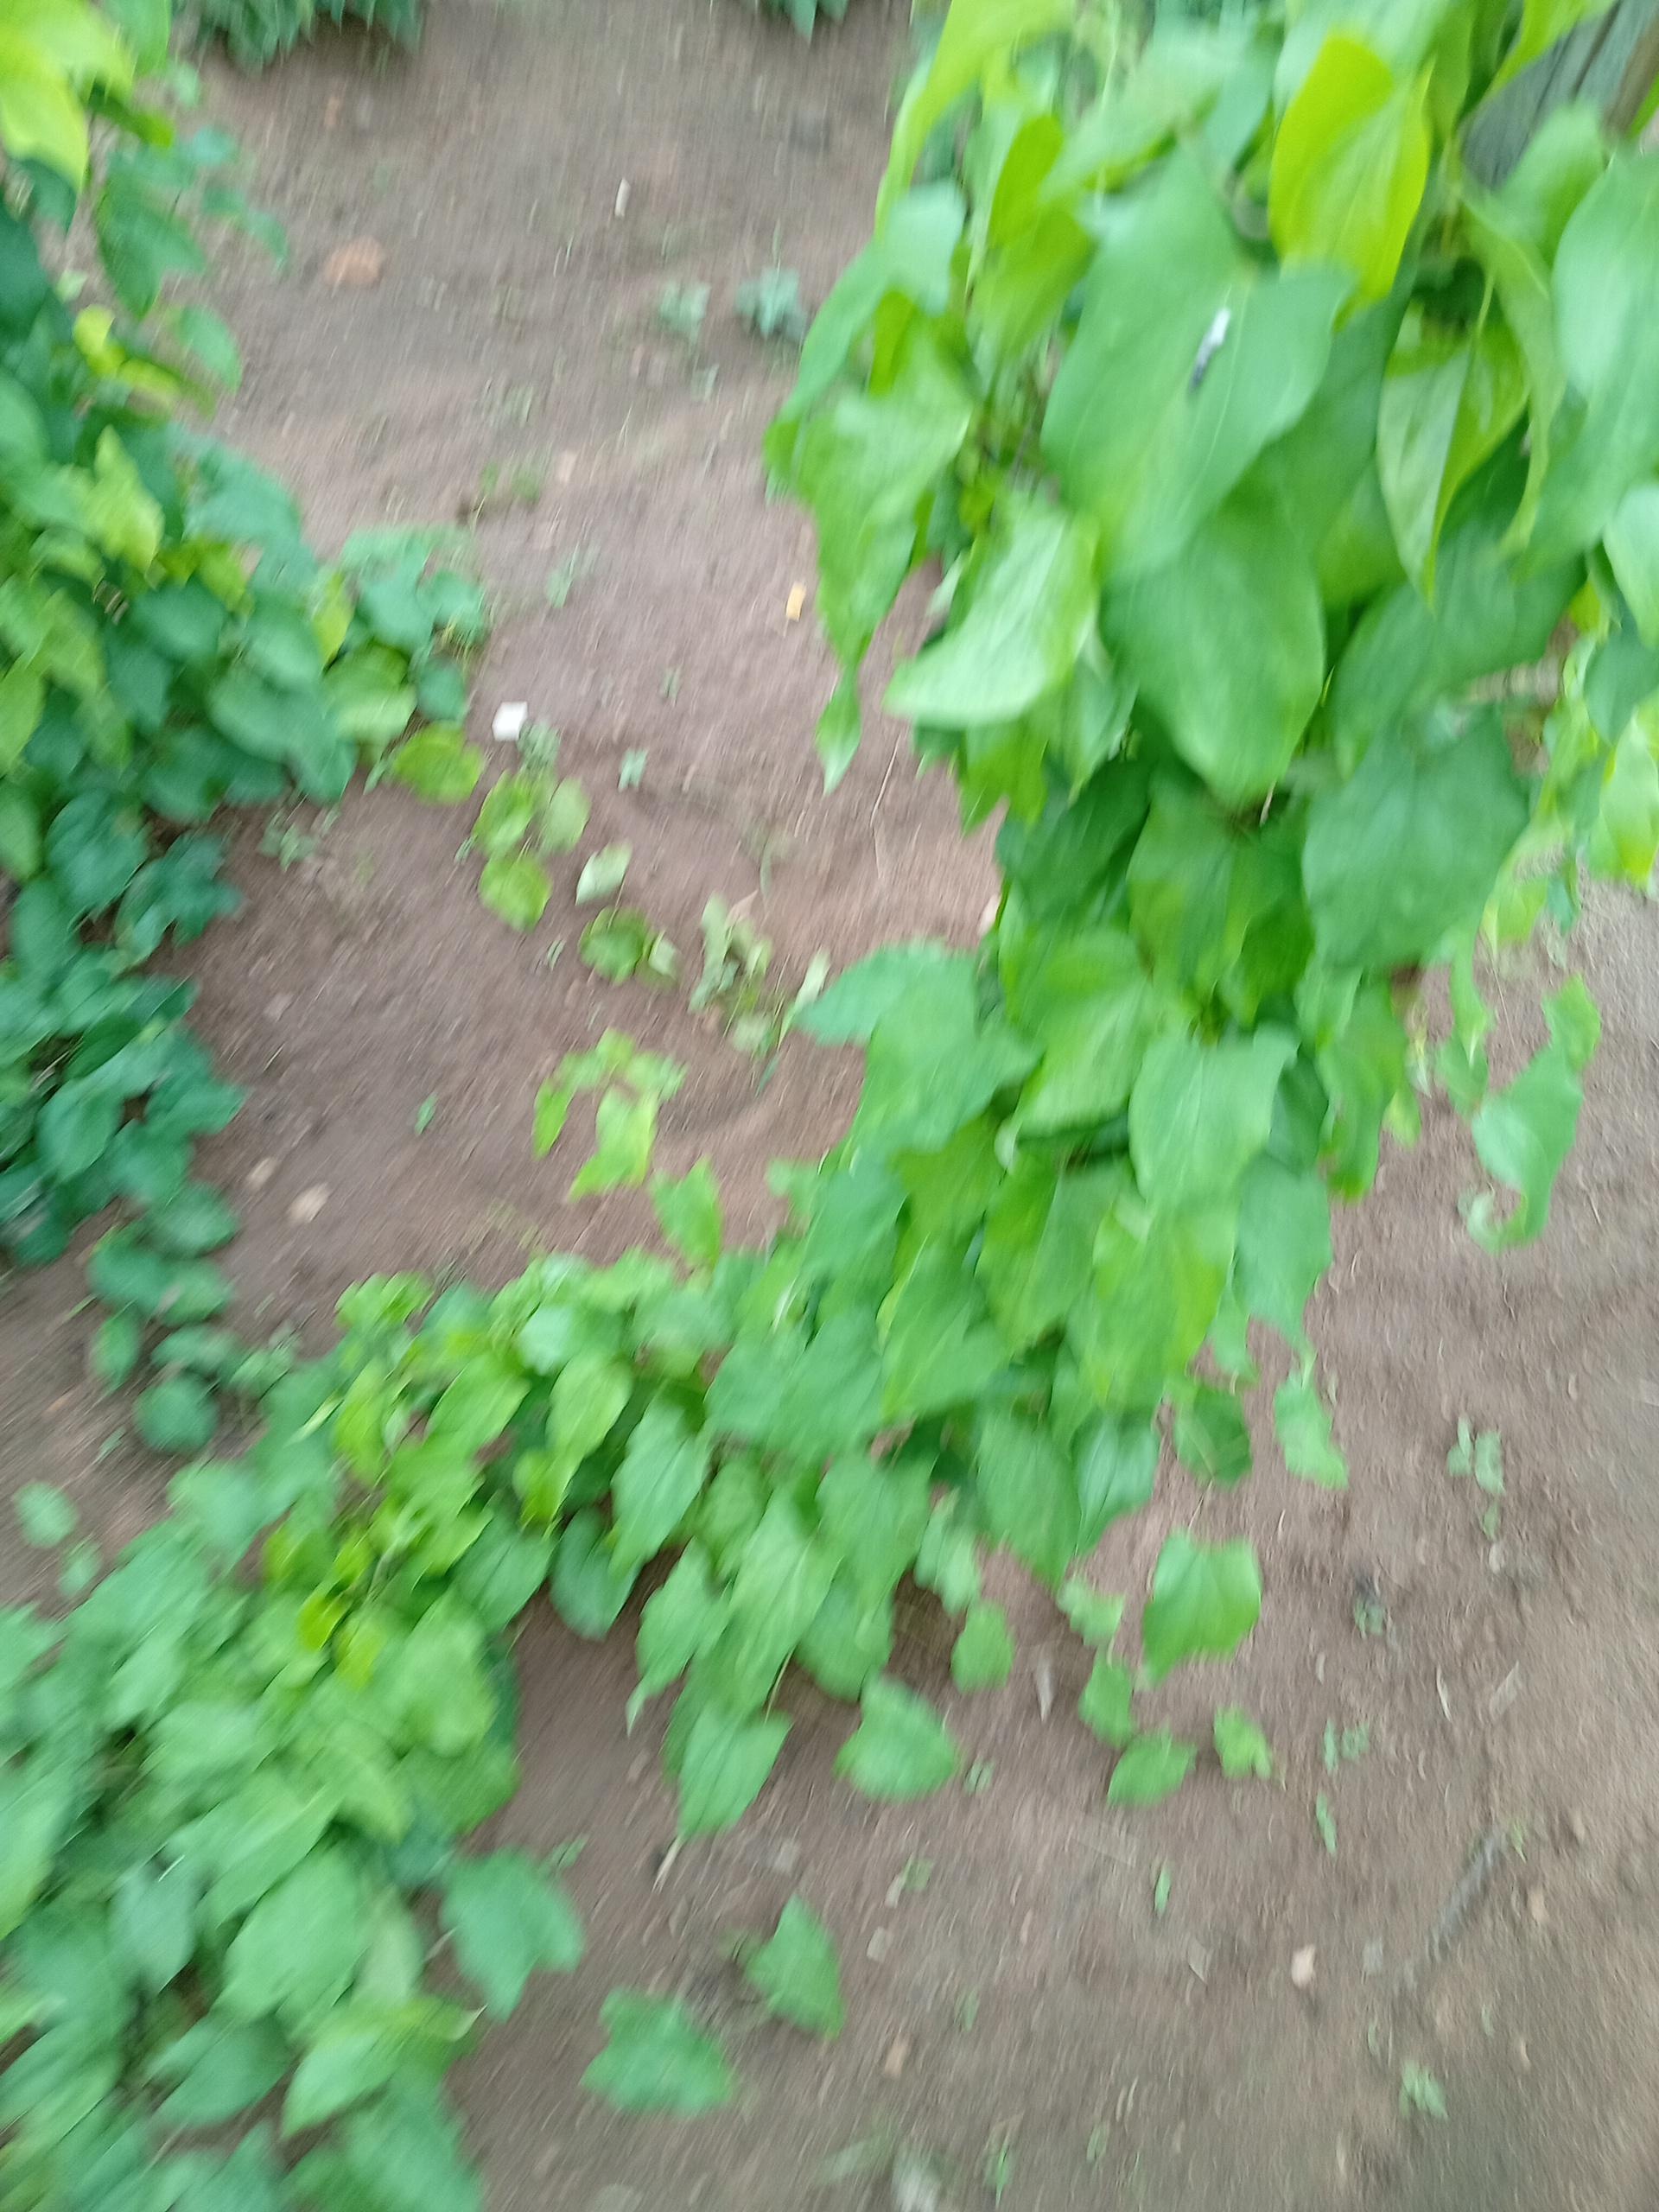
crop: yam
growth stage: vegetative
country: Nigeria
